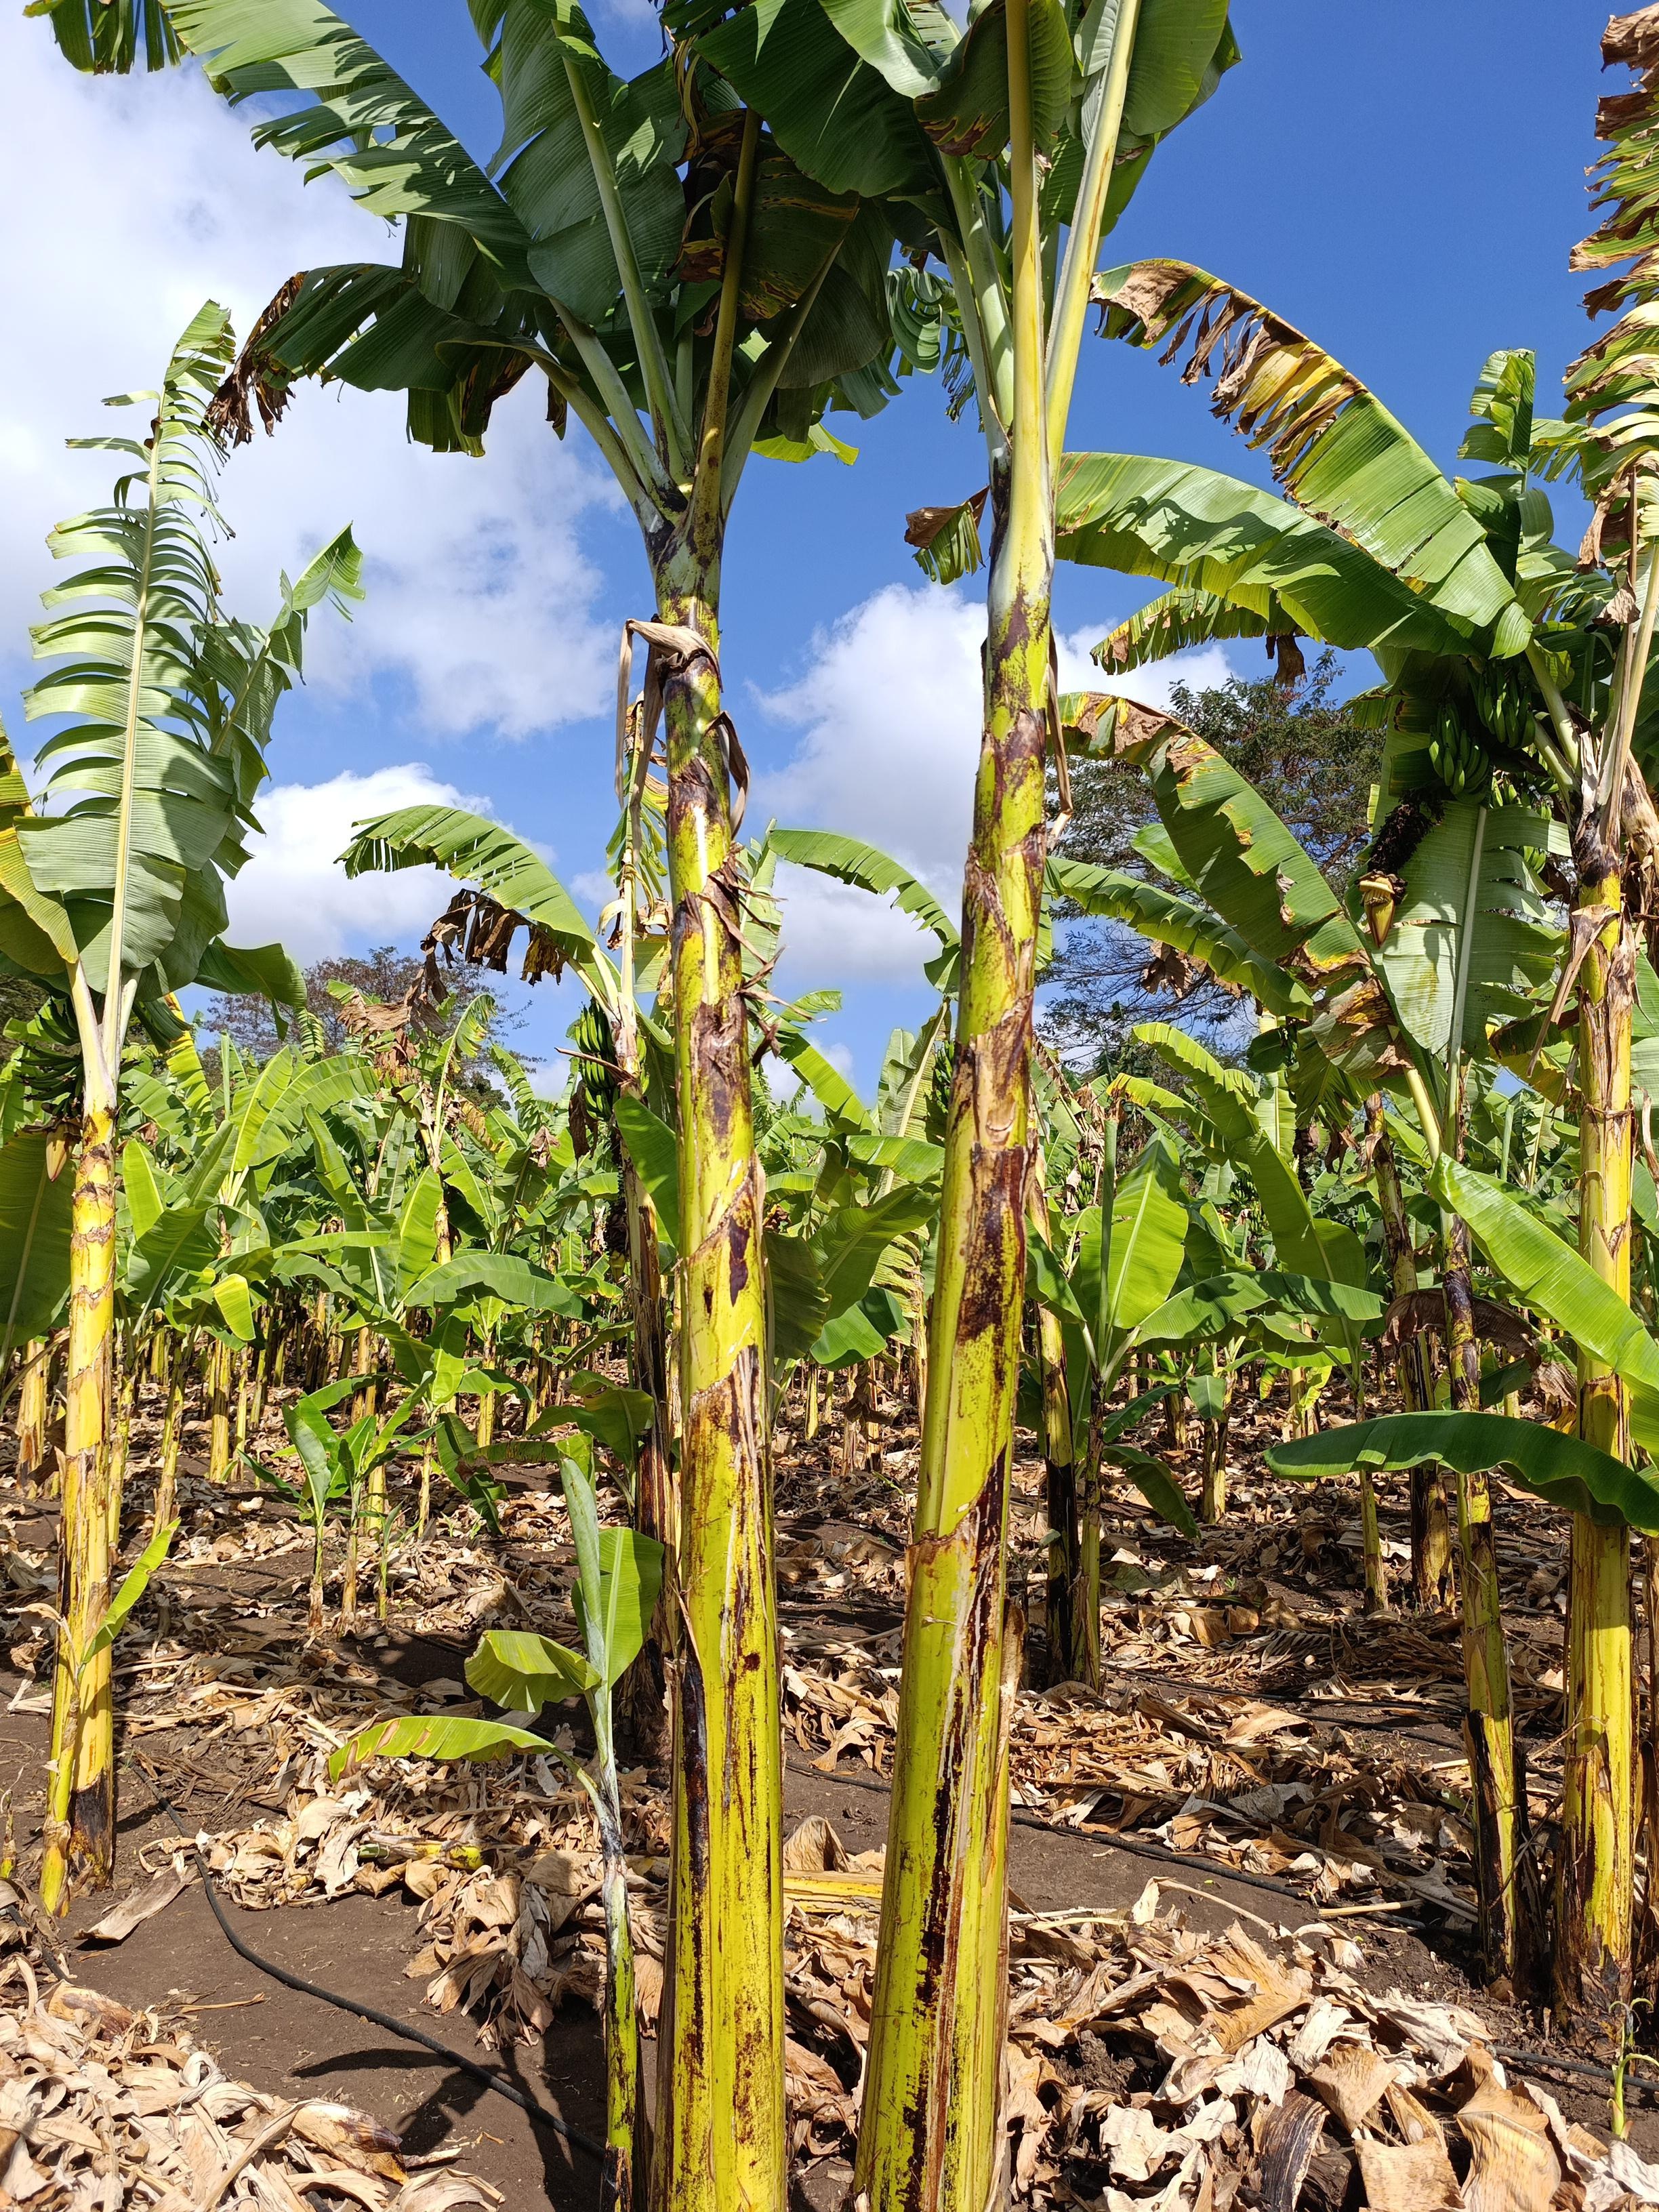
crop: banana
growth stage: vegetative
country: Tanzania
